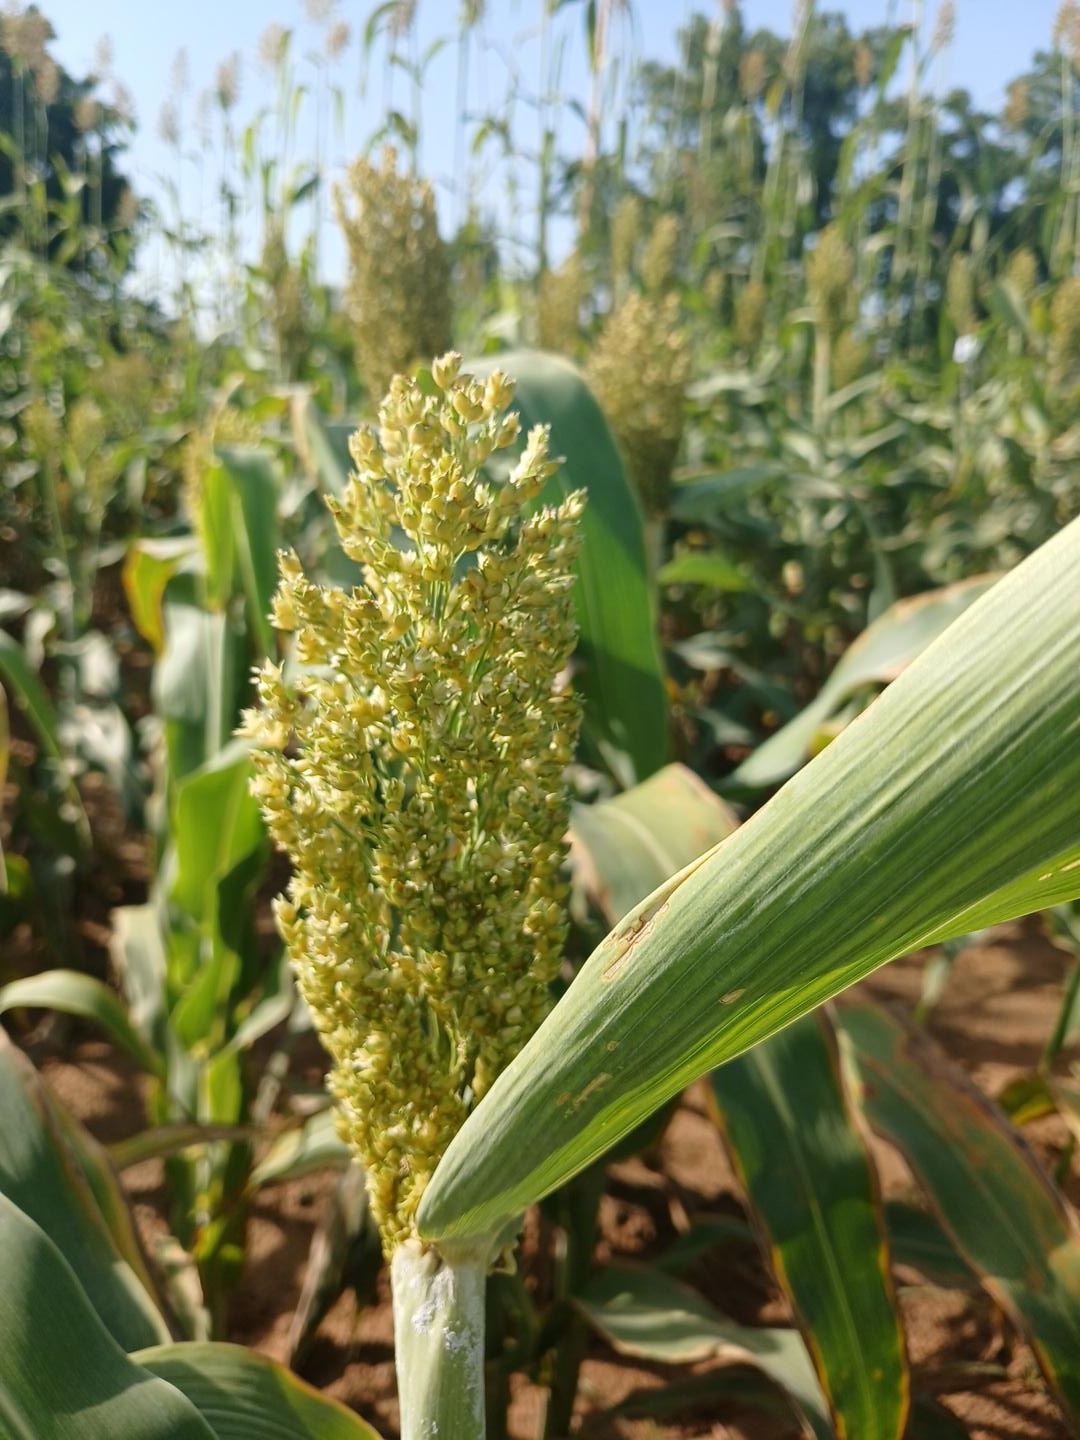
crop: sorghum
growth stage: filling grain
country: Senegal
